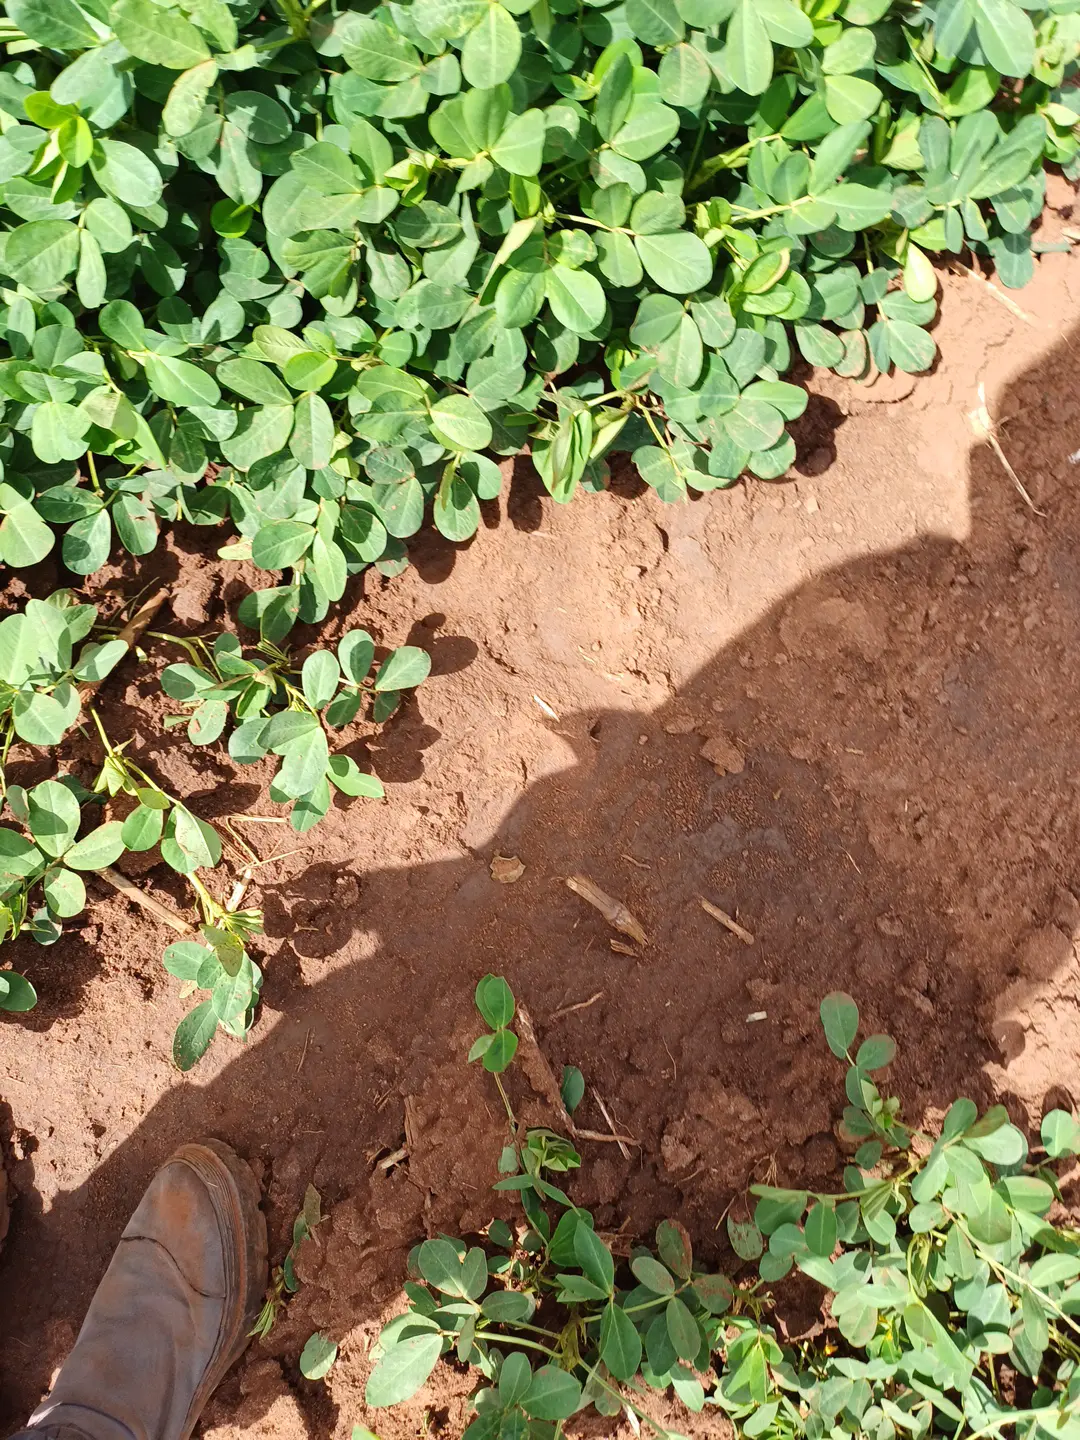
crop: groundnut
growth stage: pegging
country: Kenya
